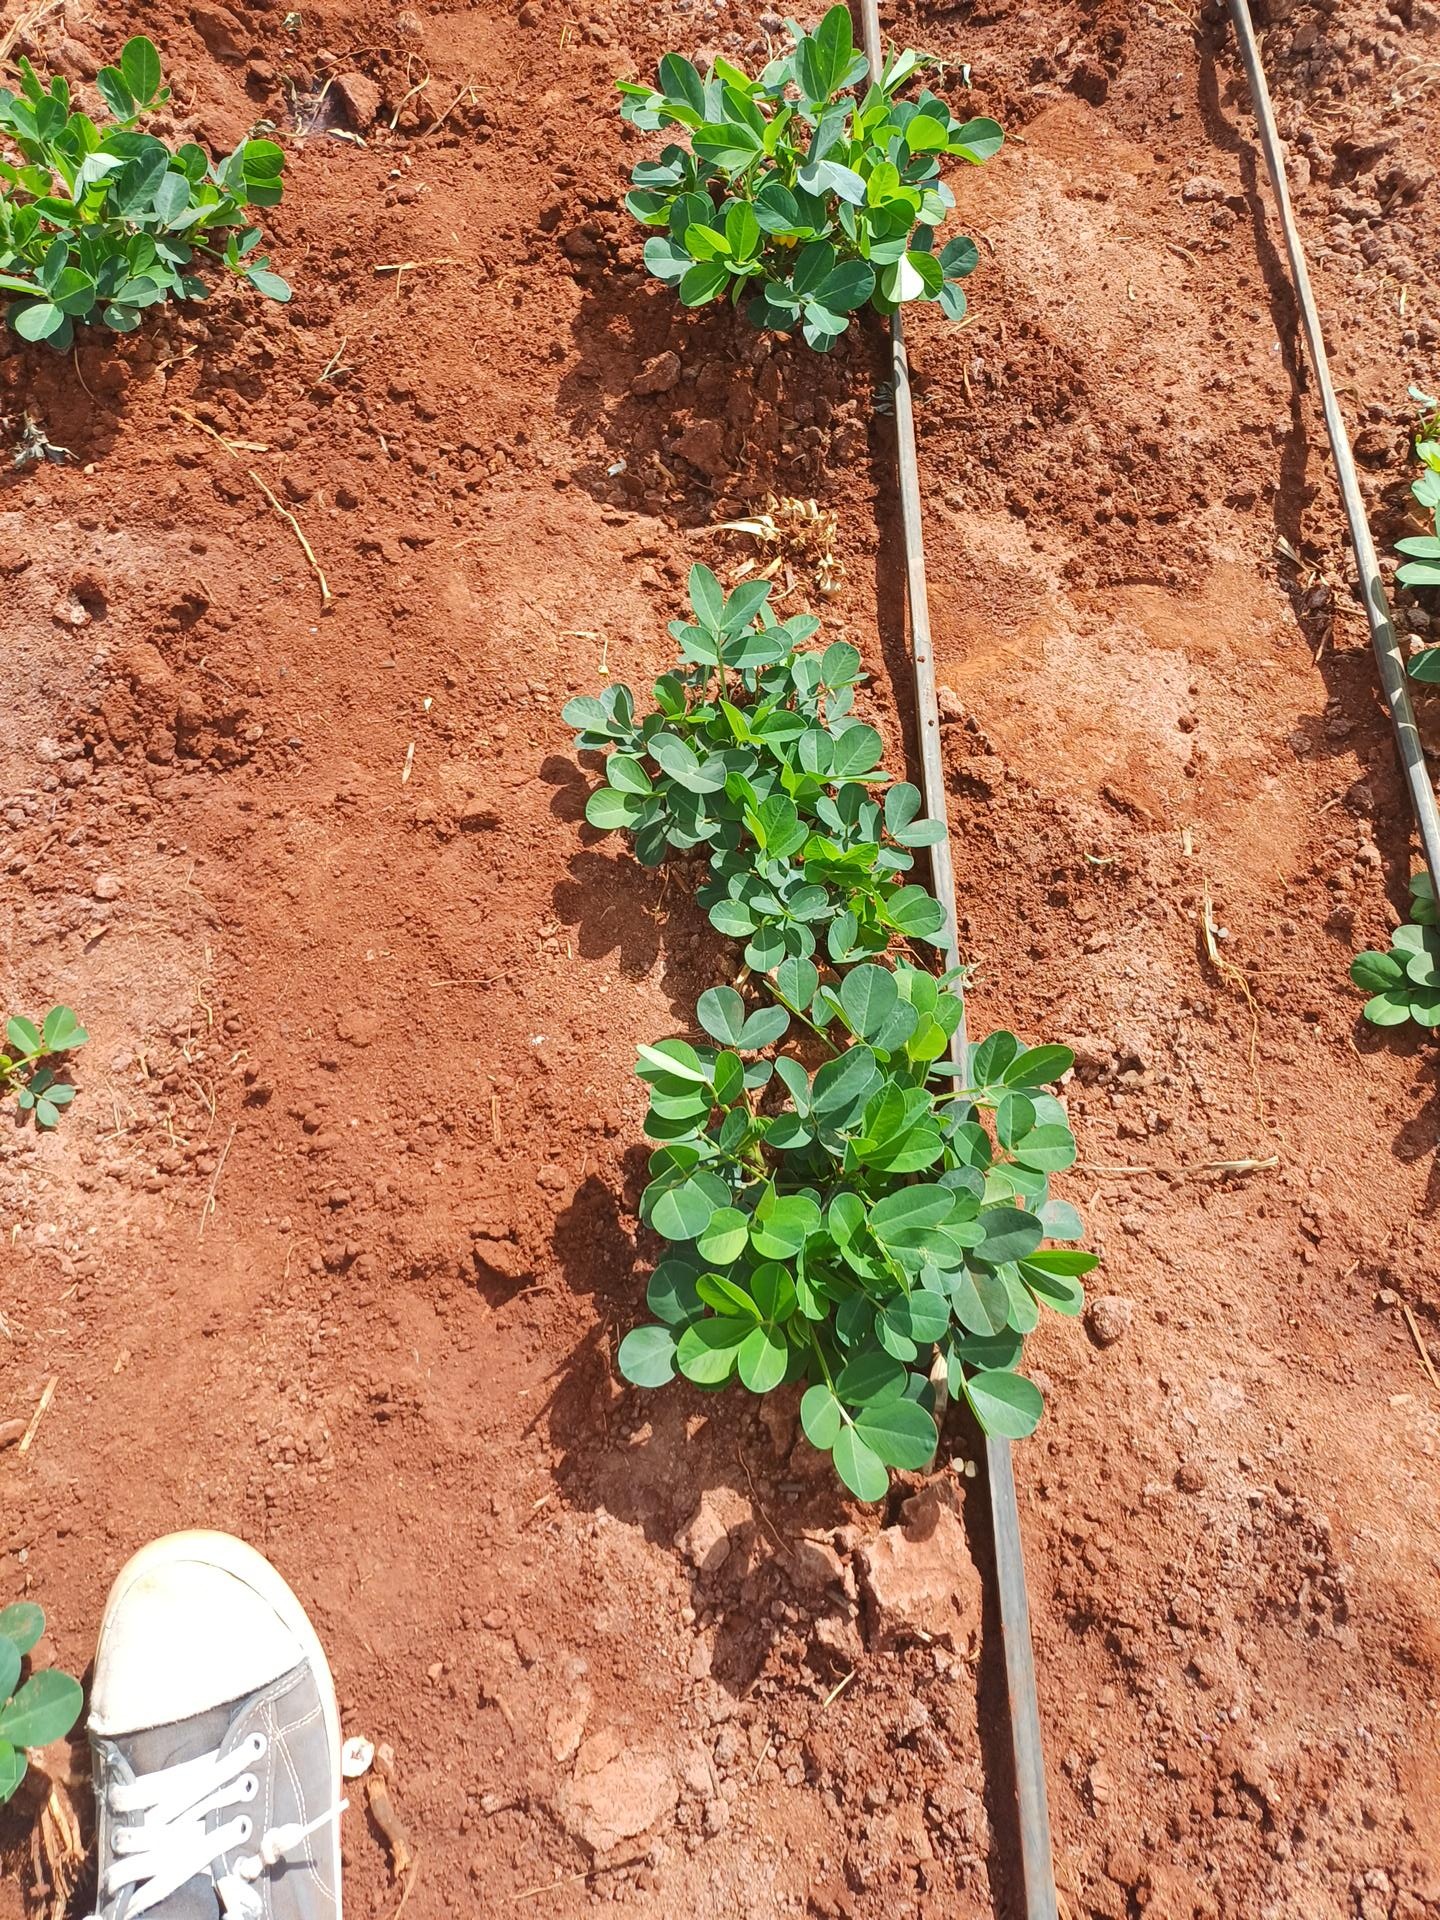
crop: groundnut
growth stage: vegetative
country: Kenya
